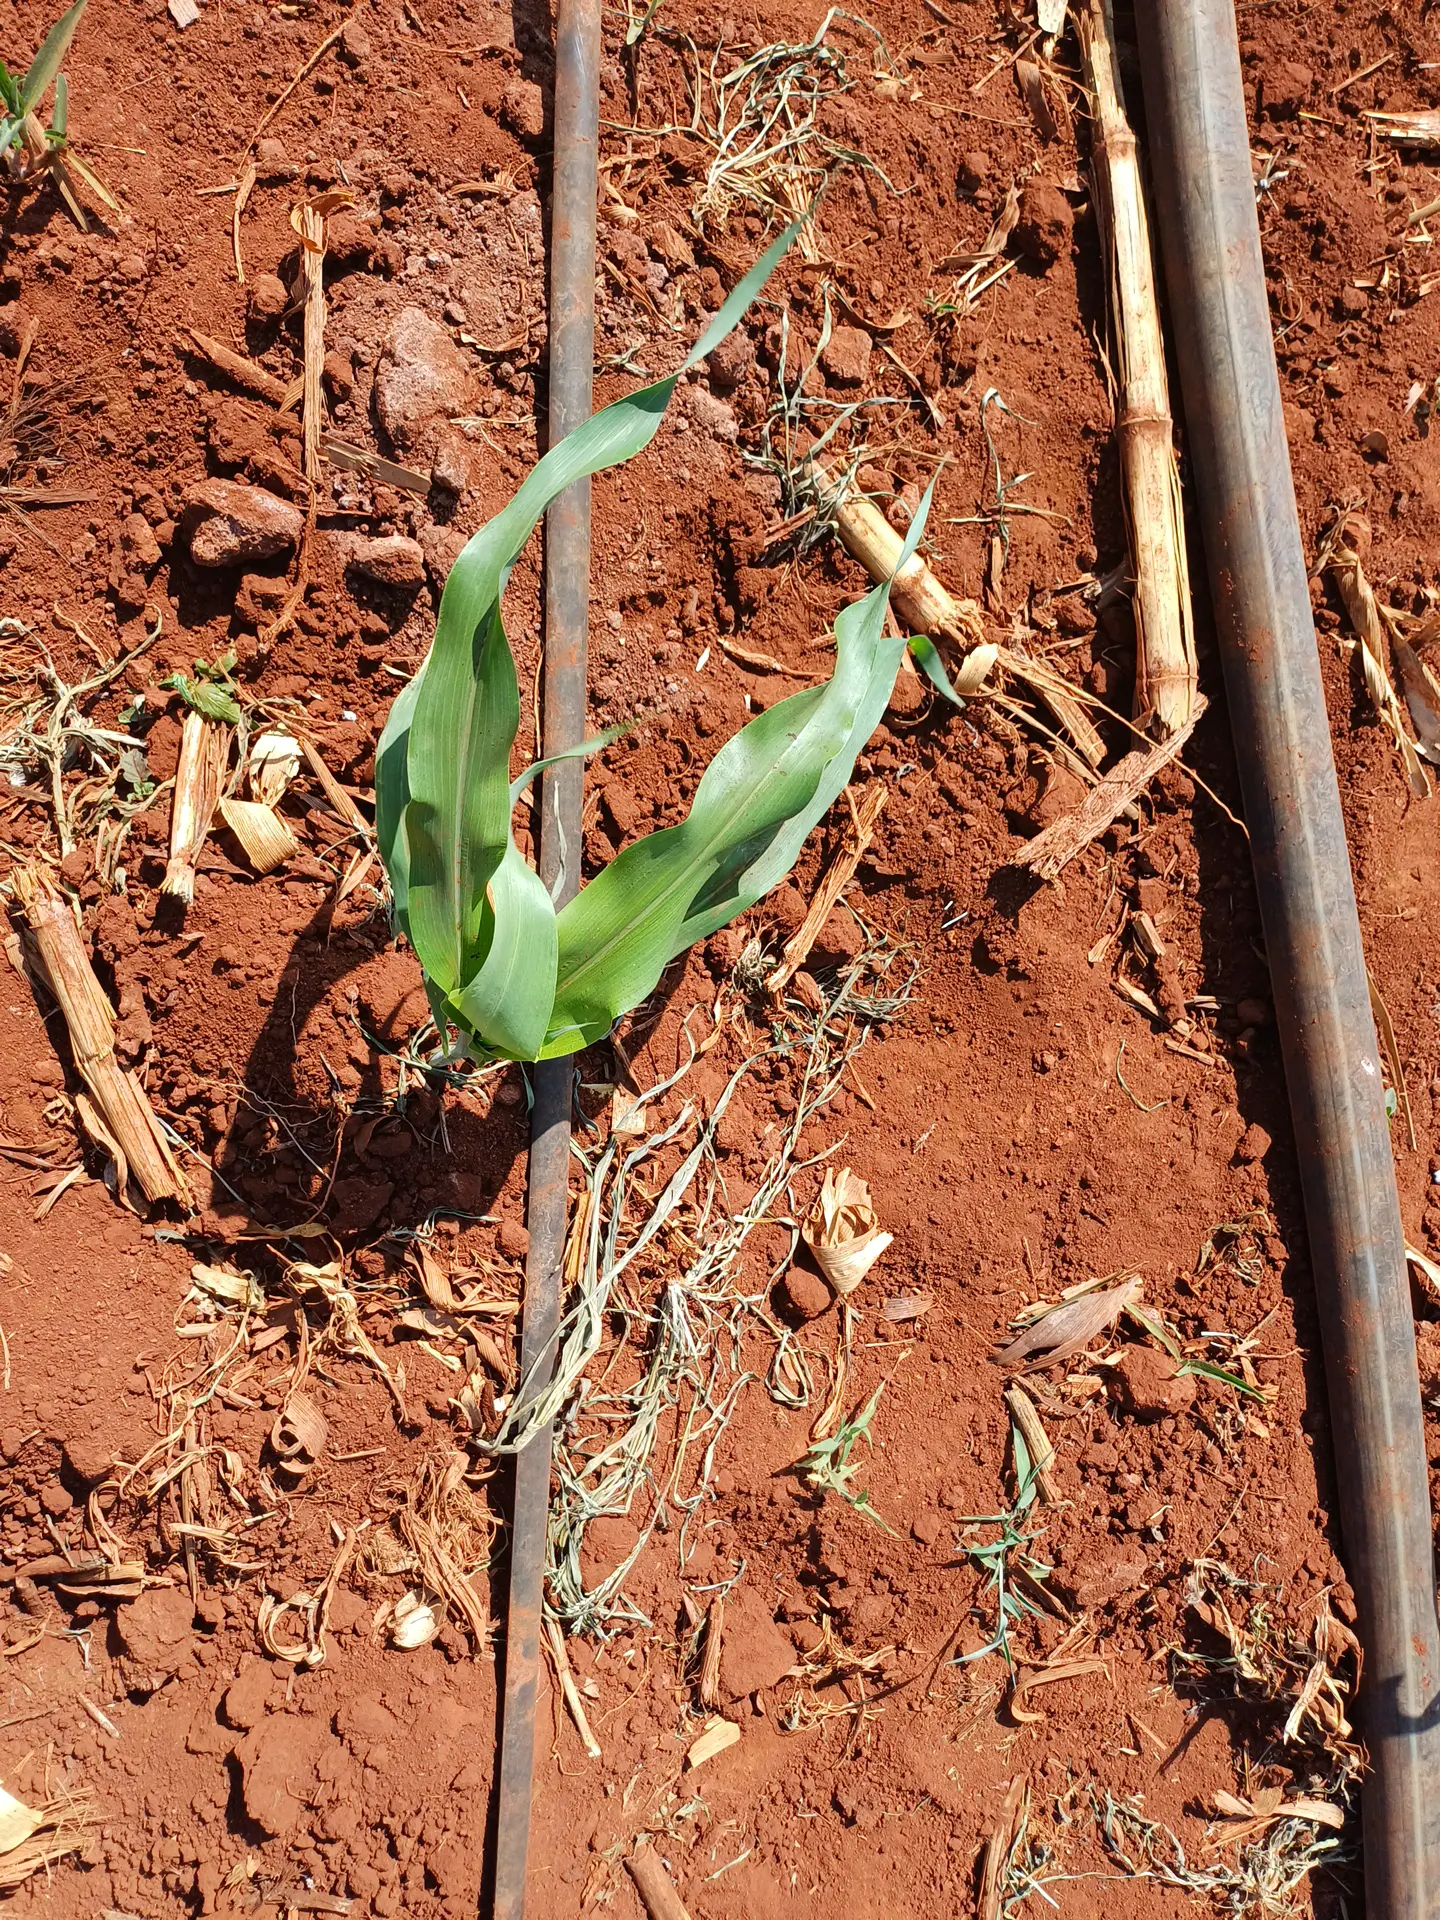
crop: sorghum
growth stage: vegetative
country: Kenya
